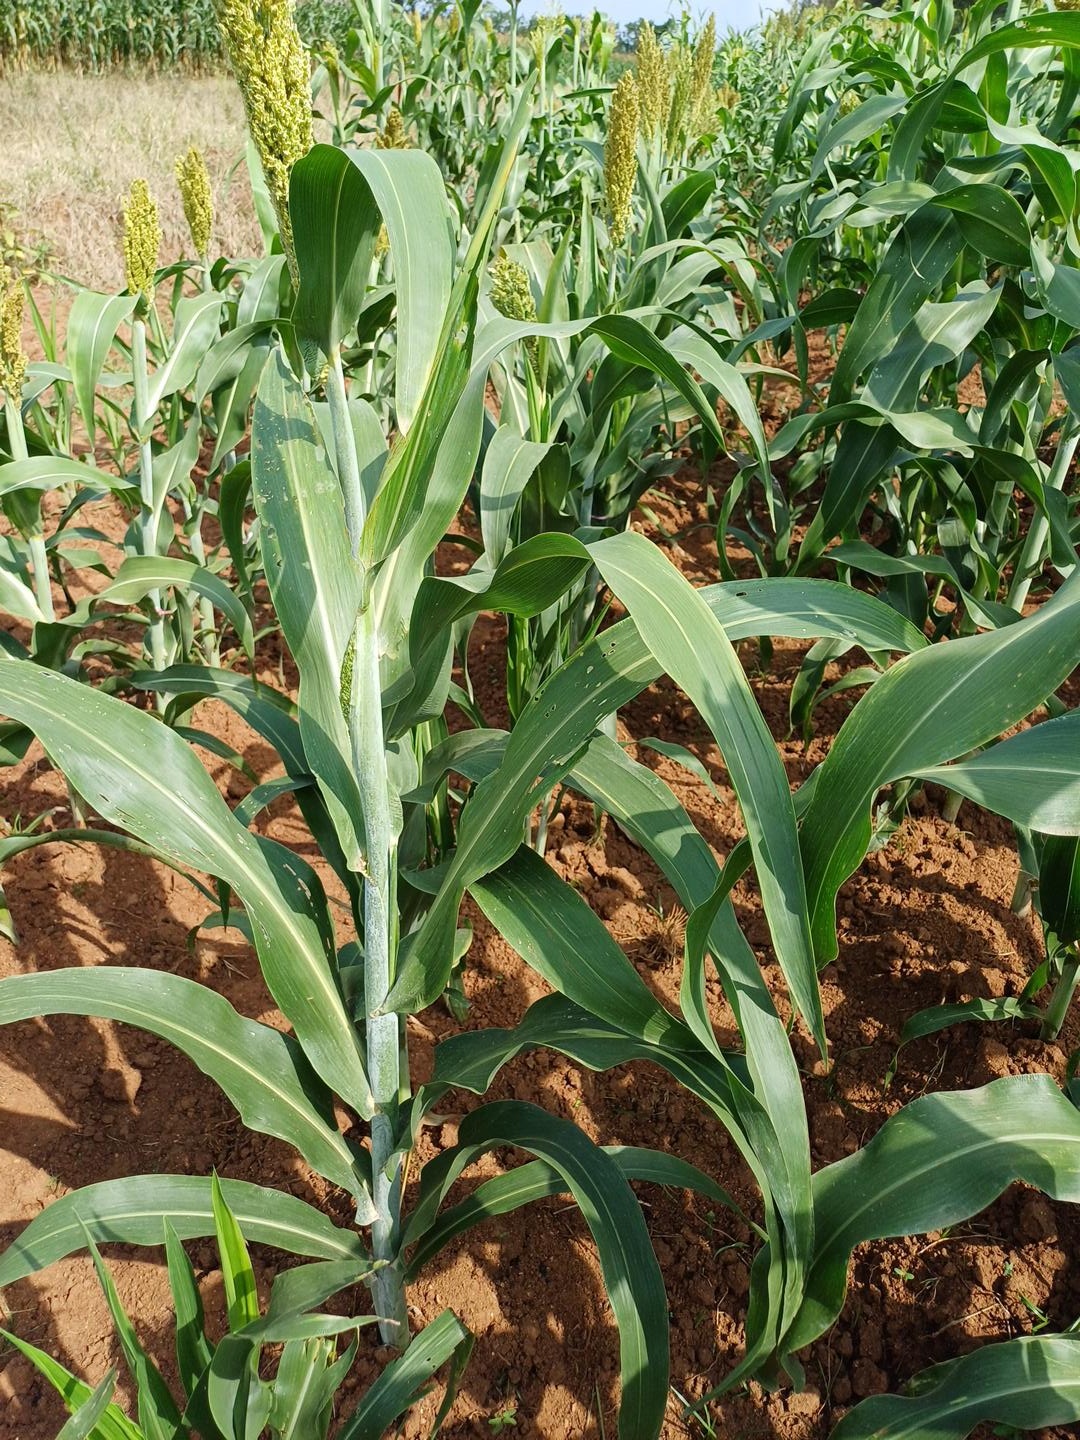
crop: sorghum
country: Kenya
